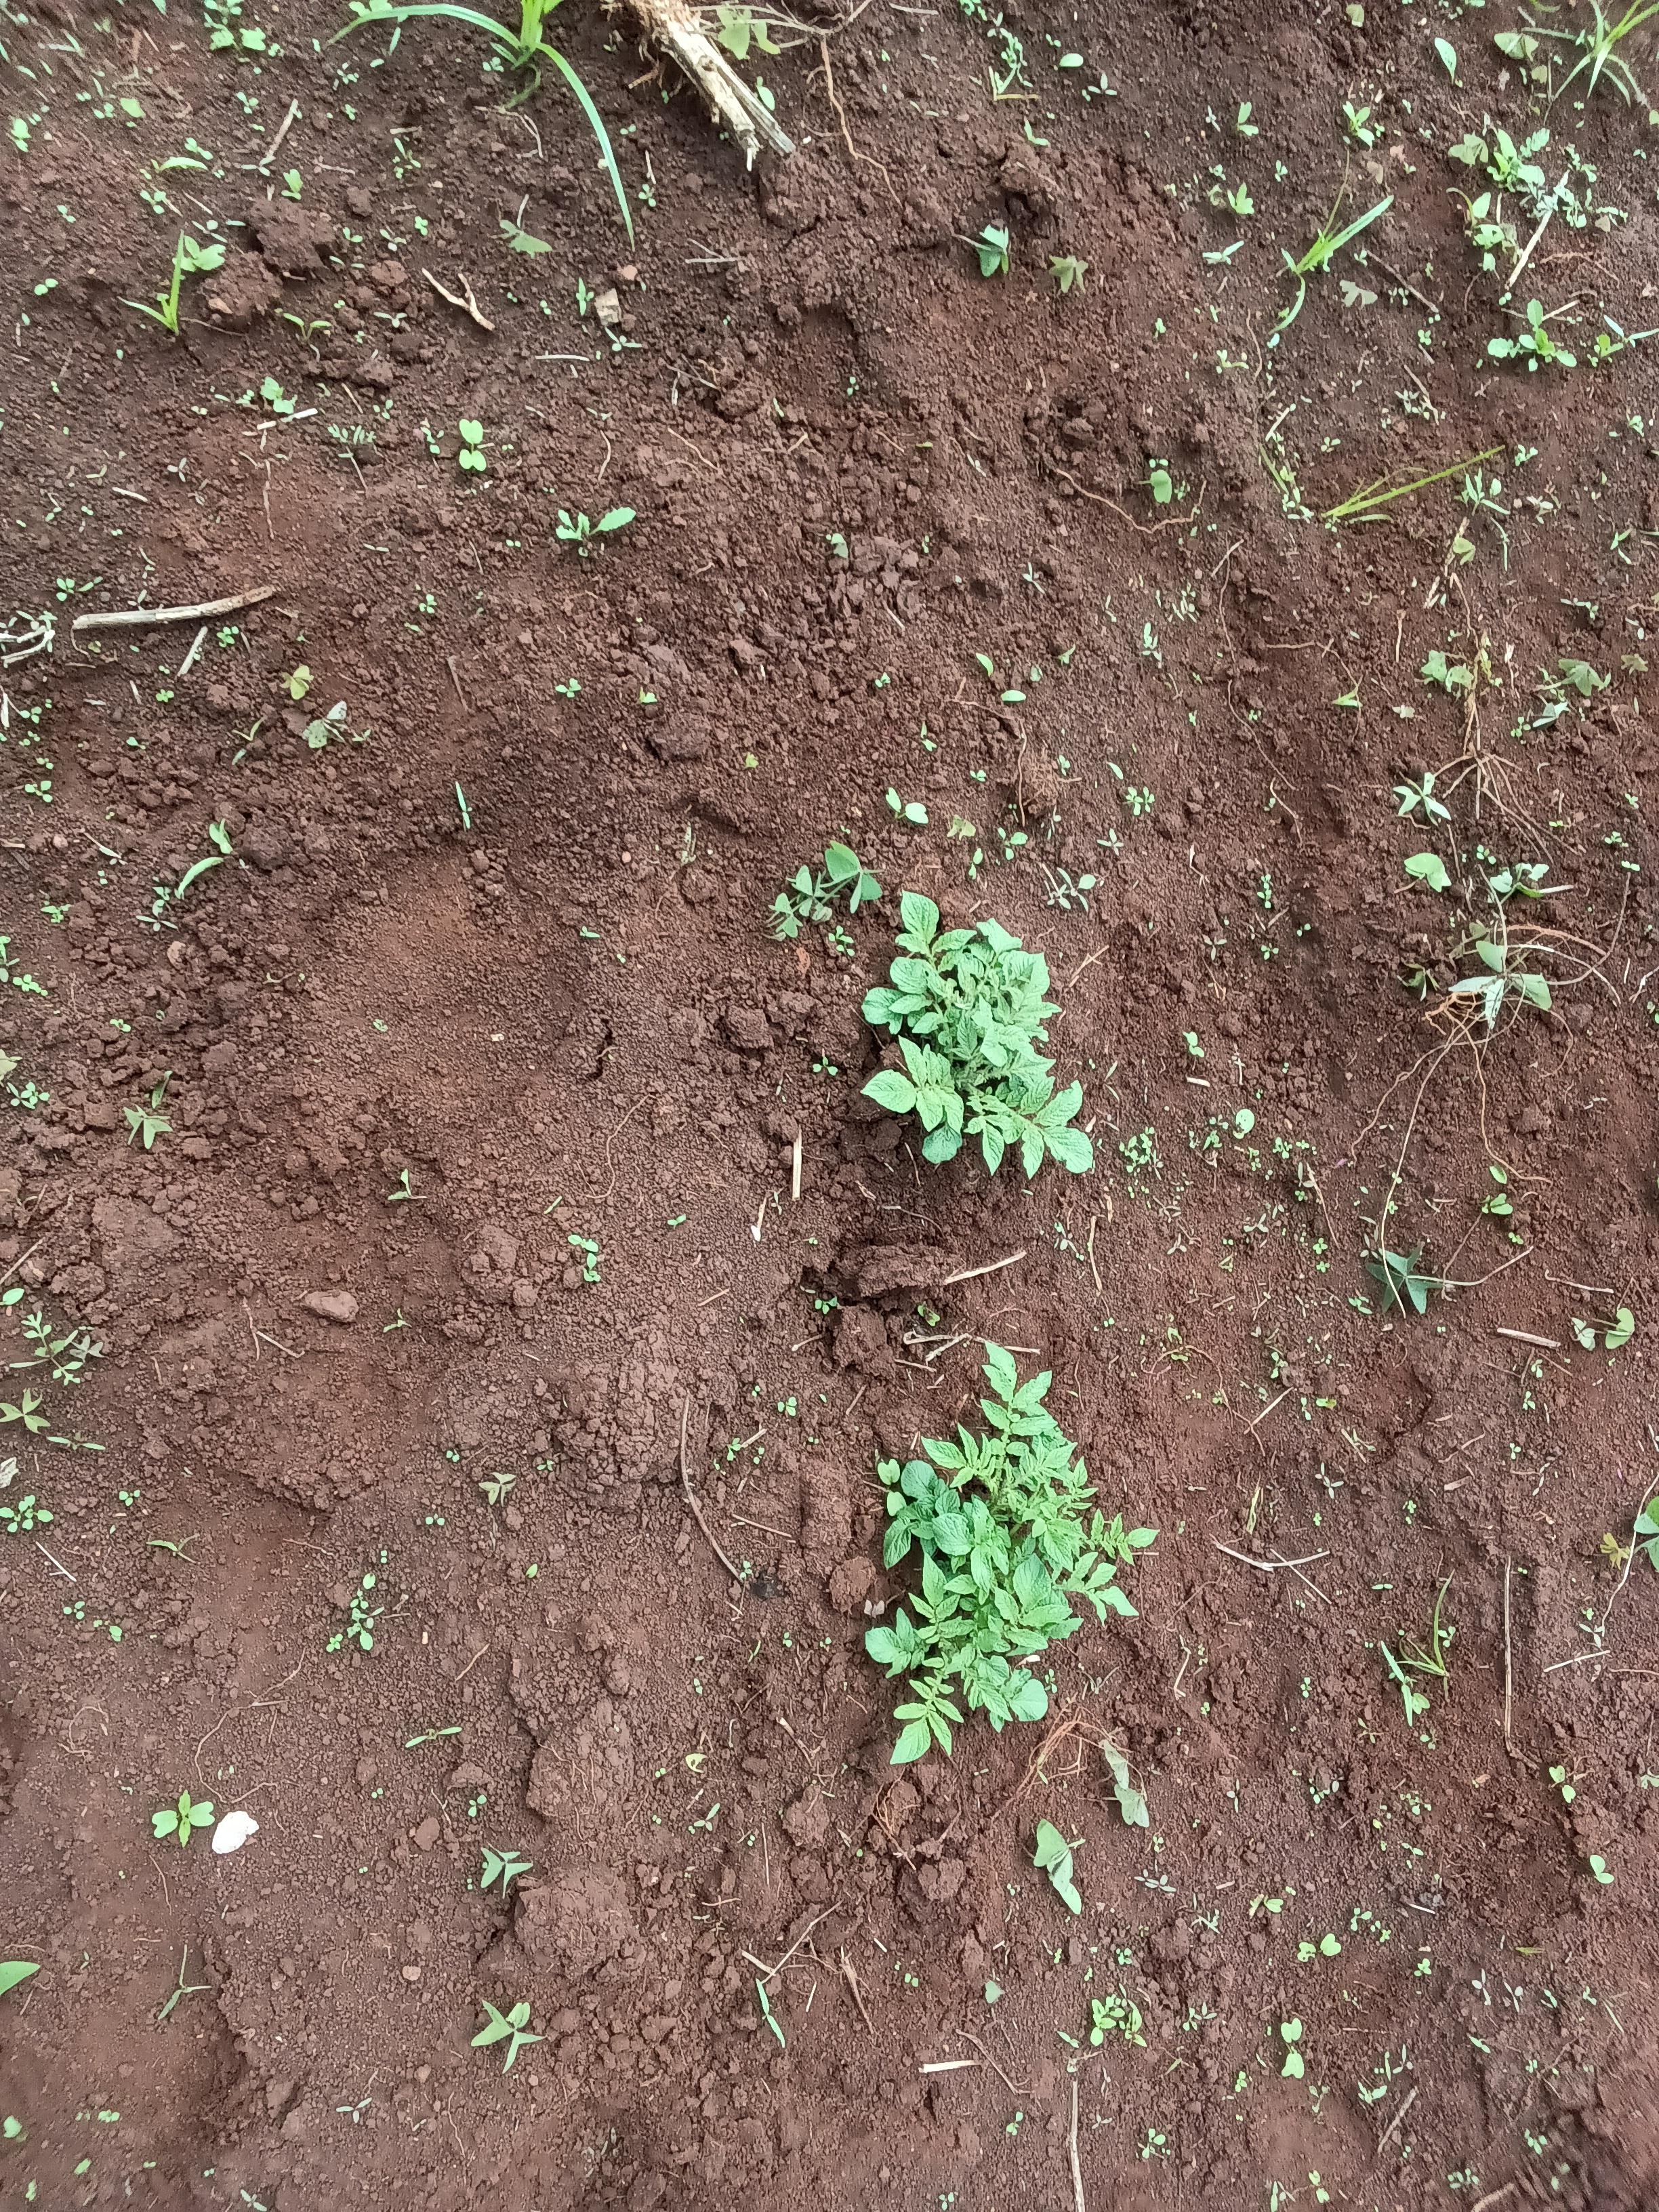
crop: potato
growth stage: sprouting emergence
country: Kenya
